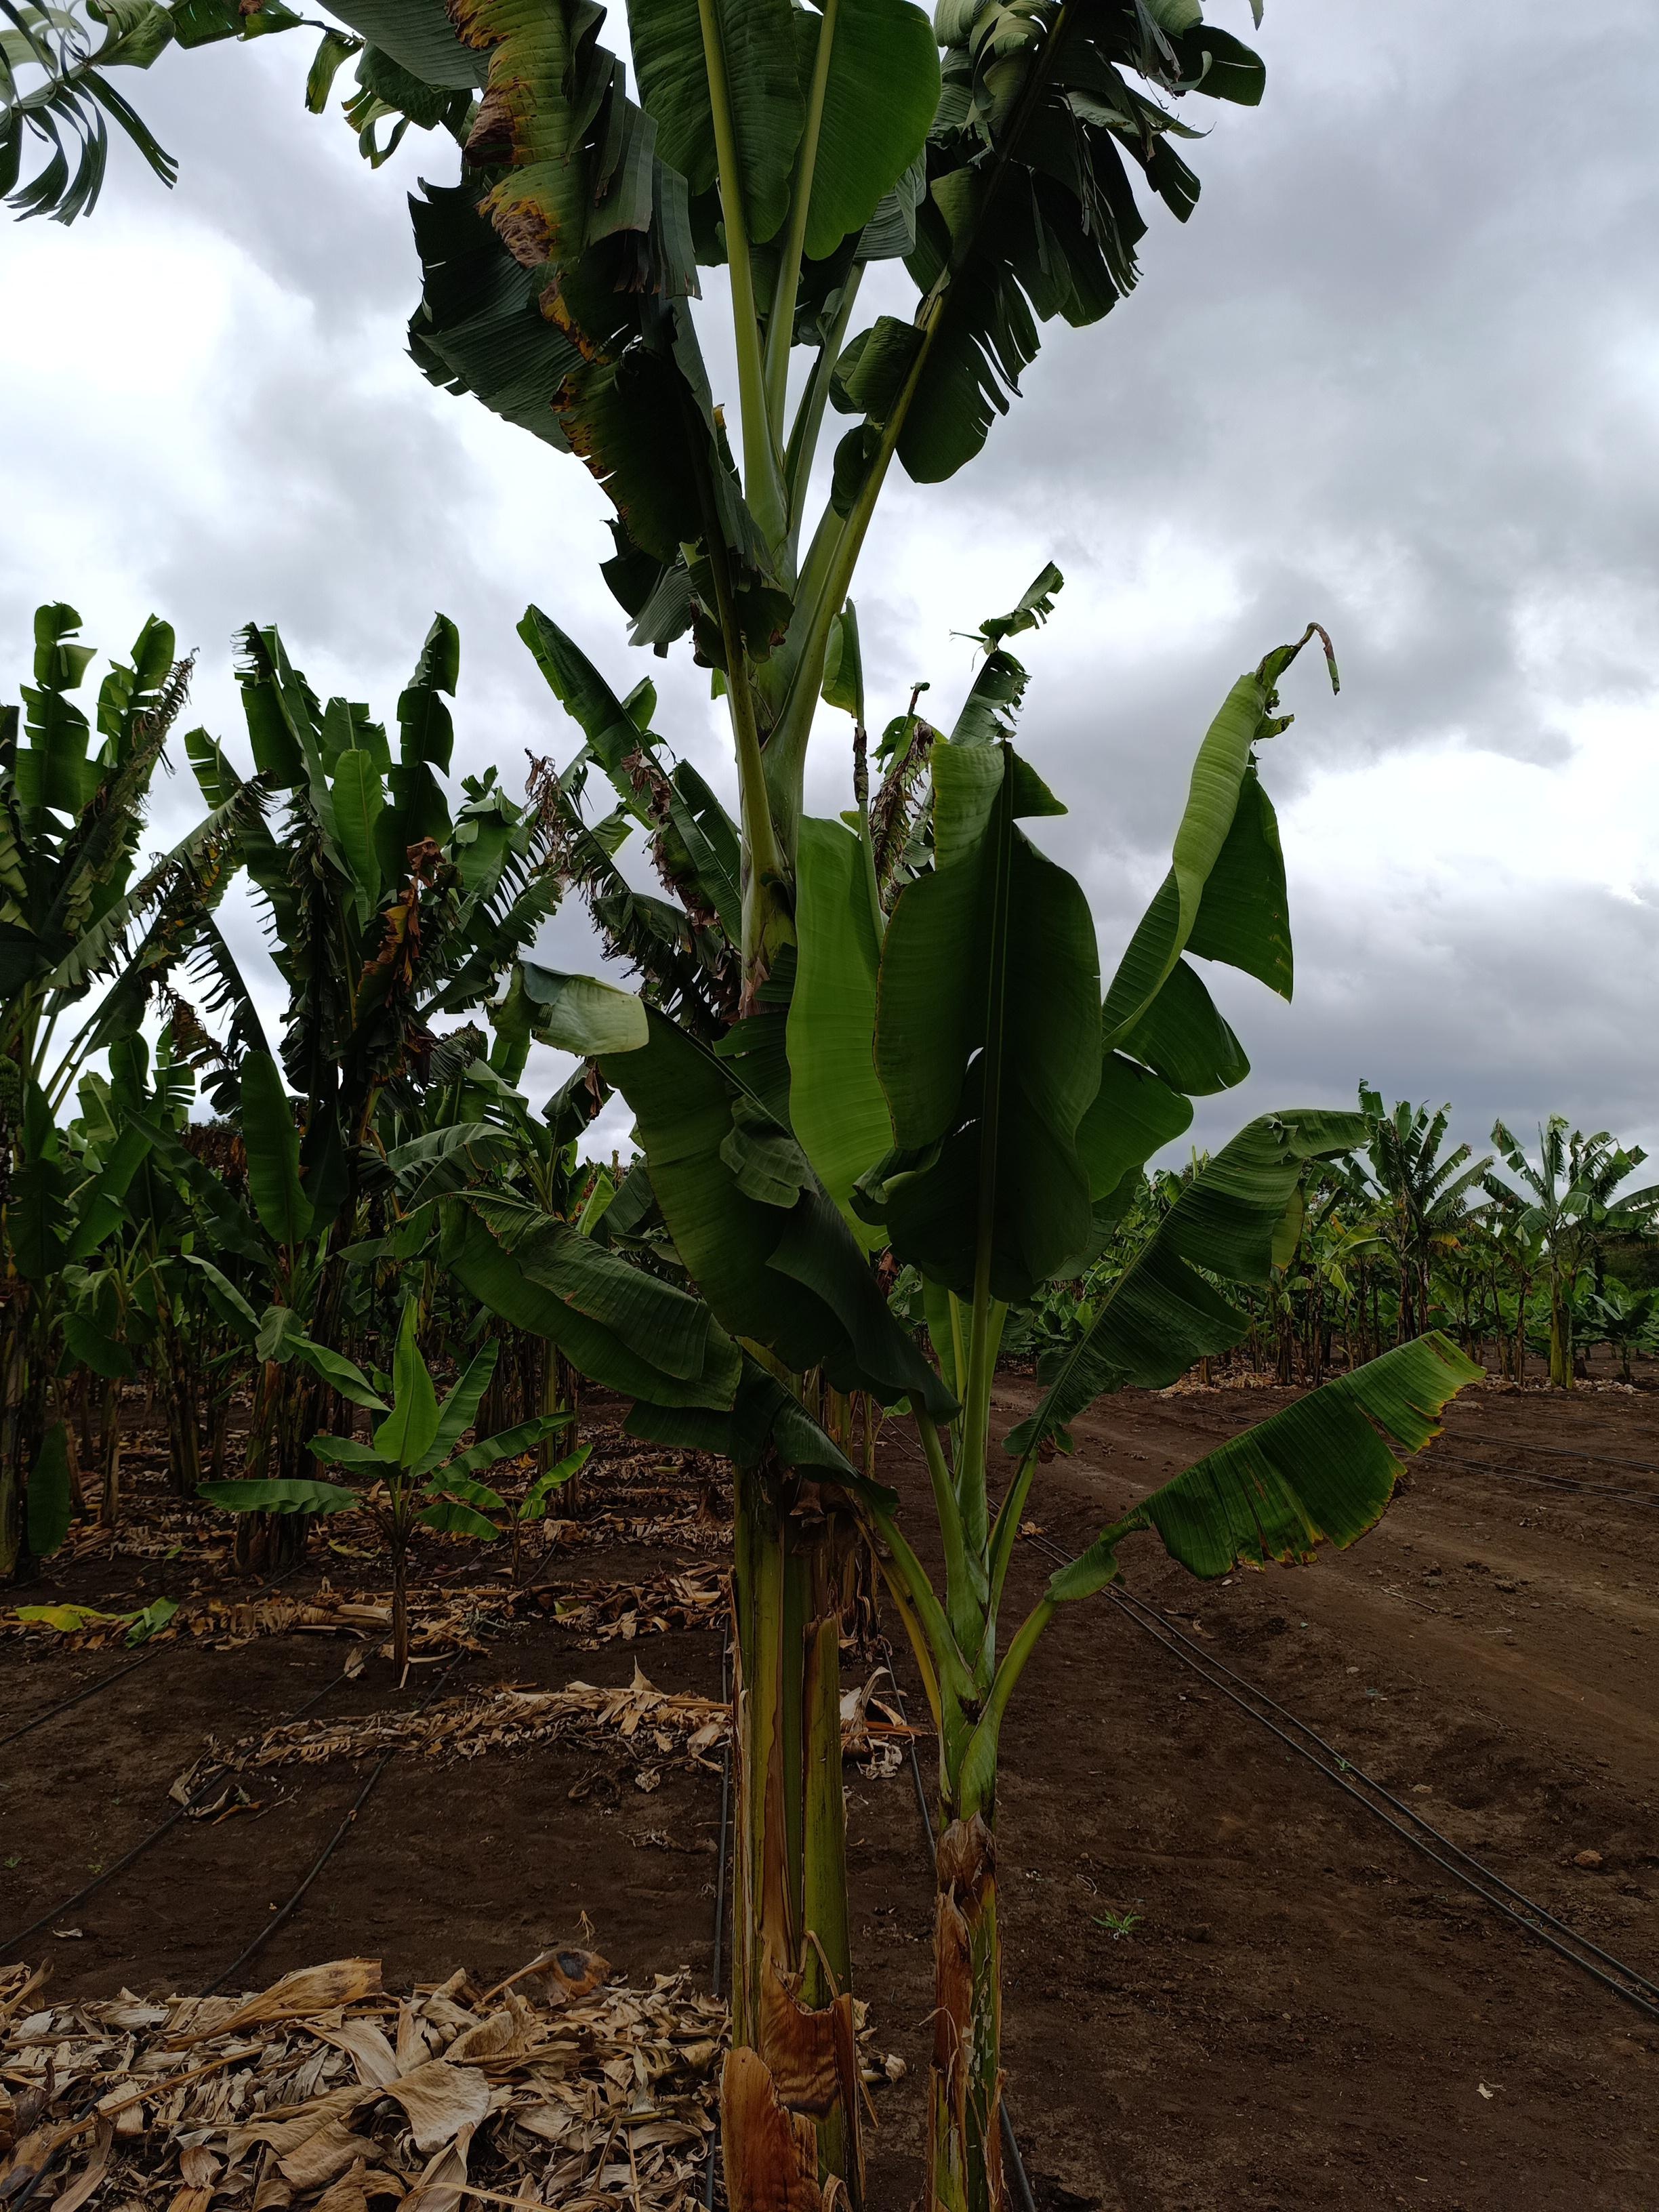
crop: banana
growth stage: vegetative
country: Tanzania
